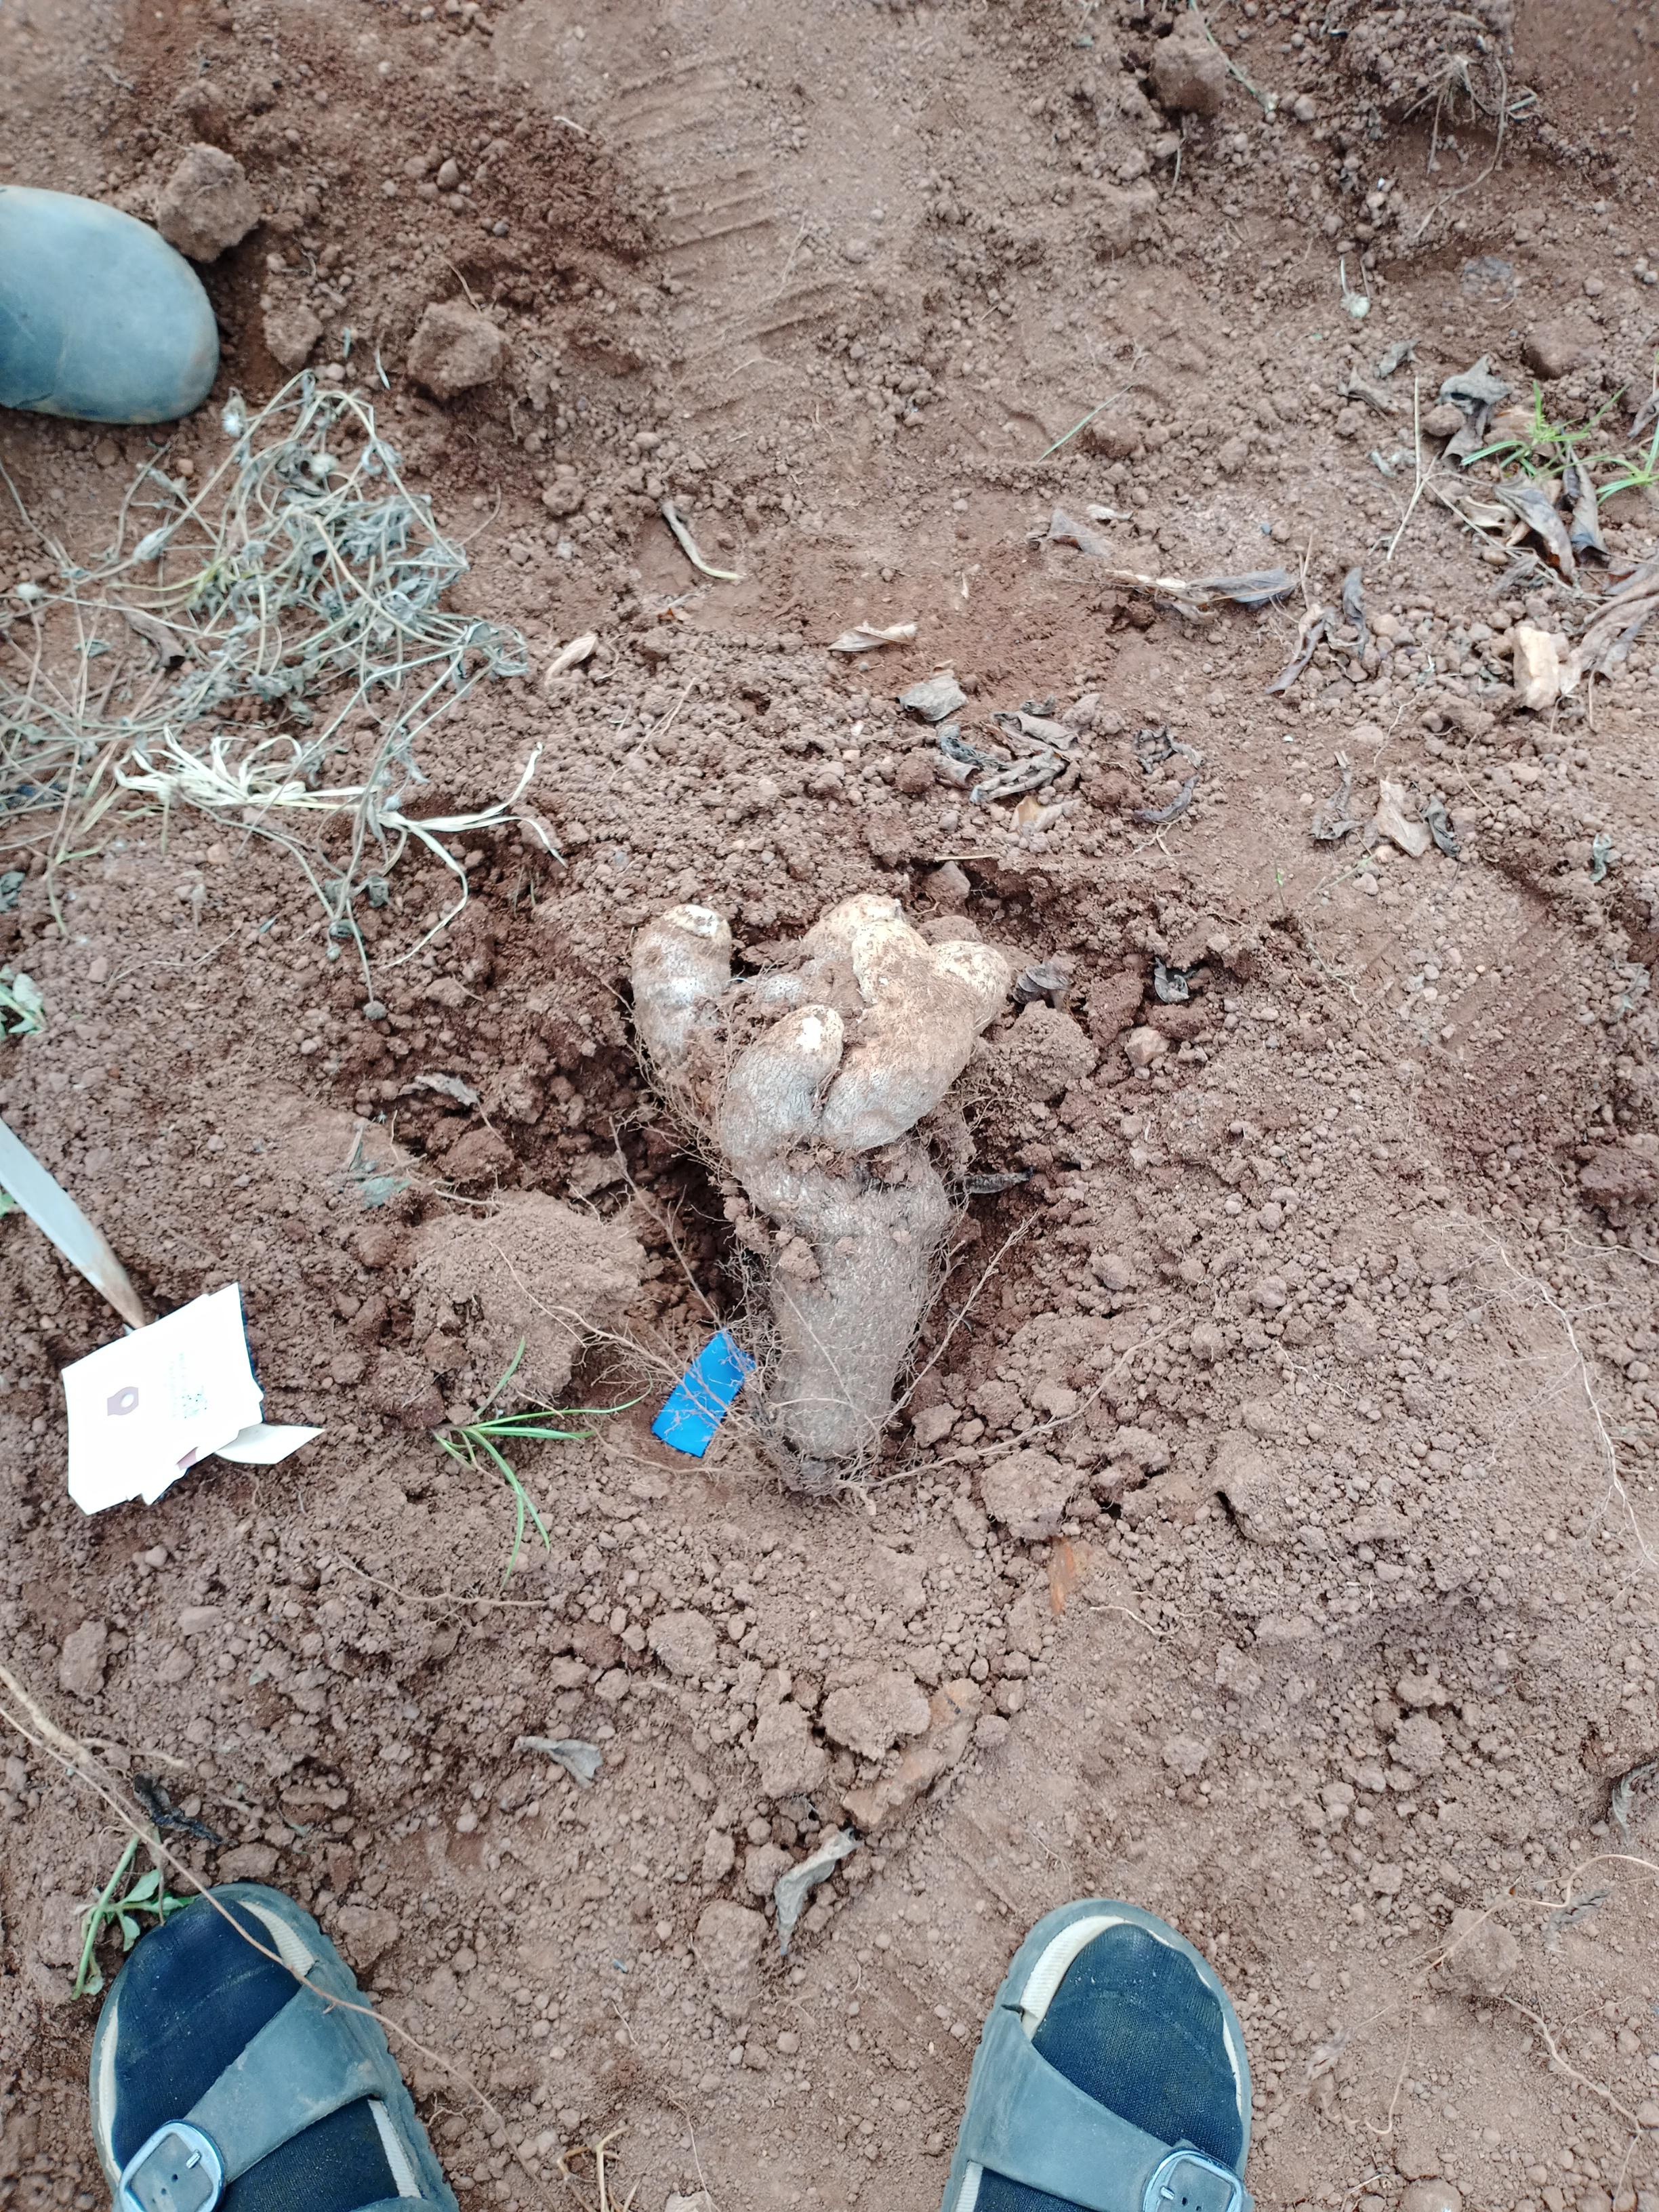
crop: yam
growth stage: harvest
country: Nigeria
